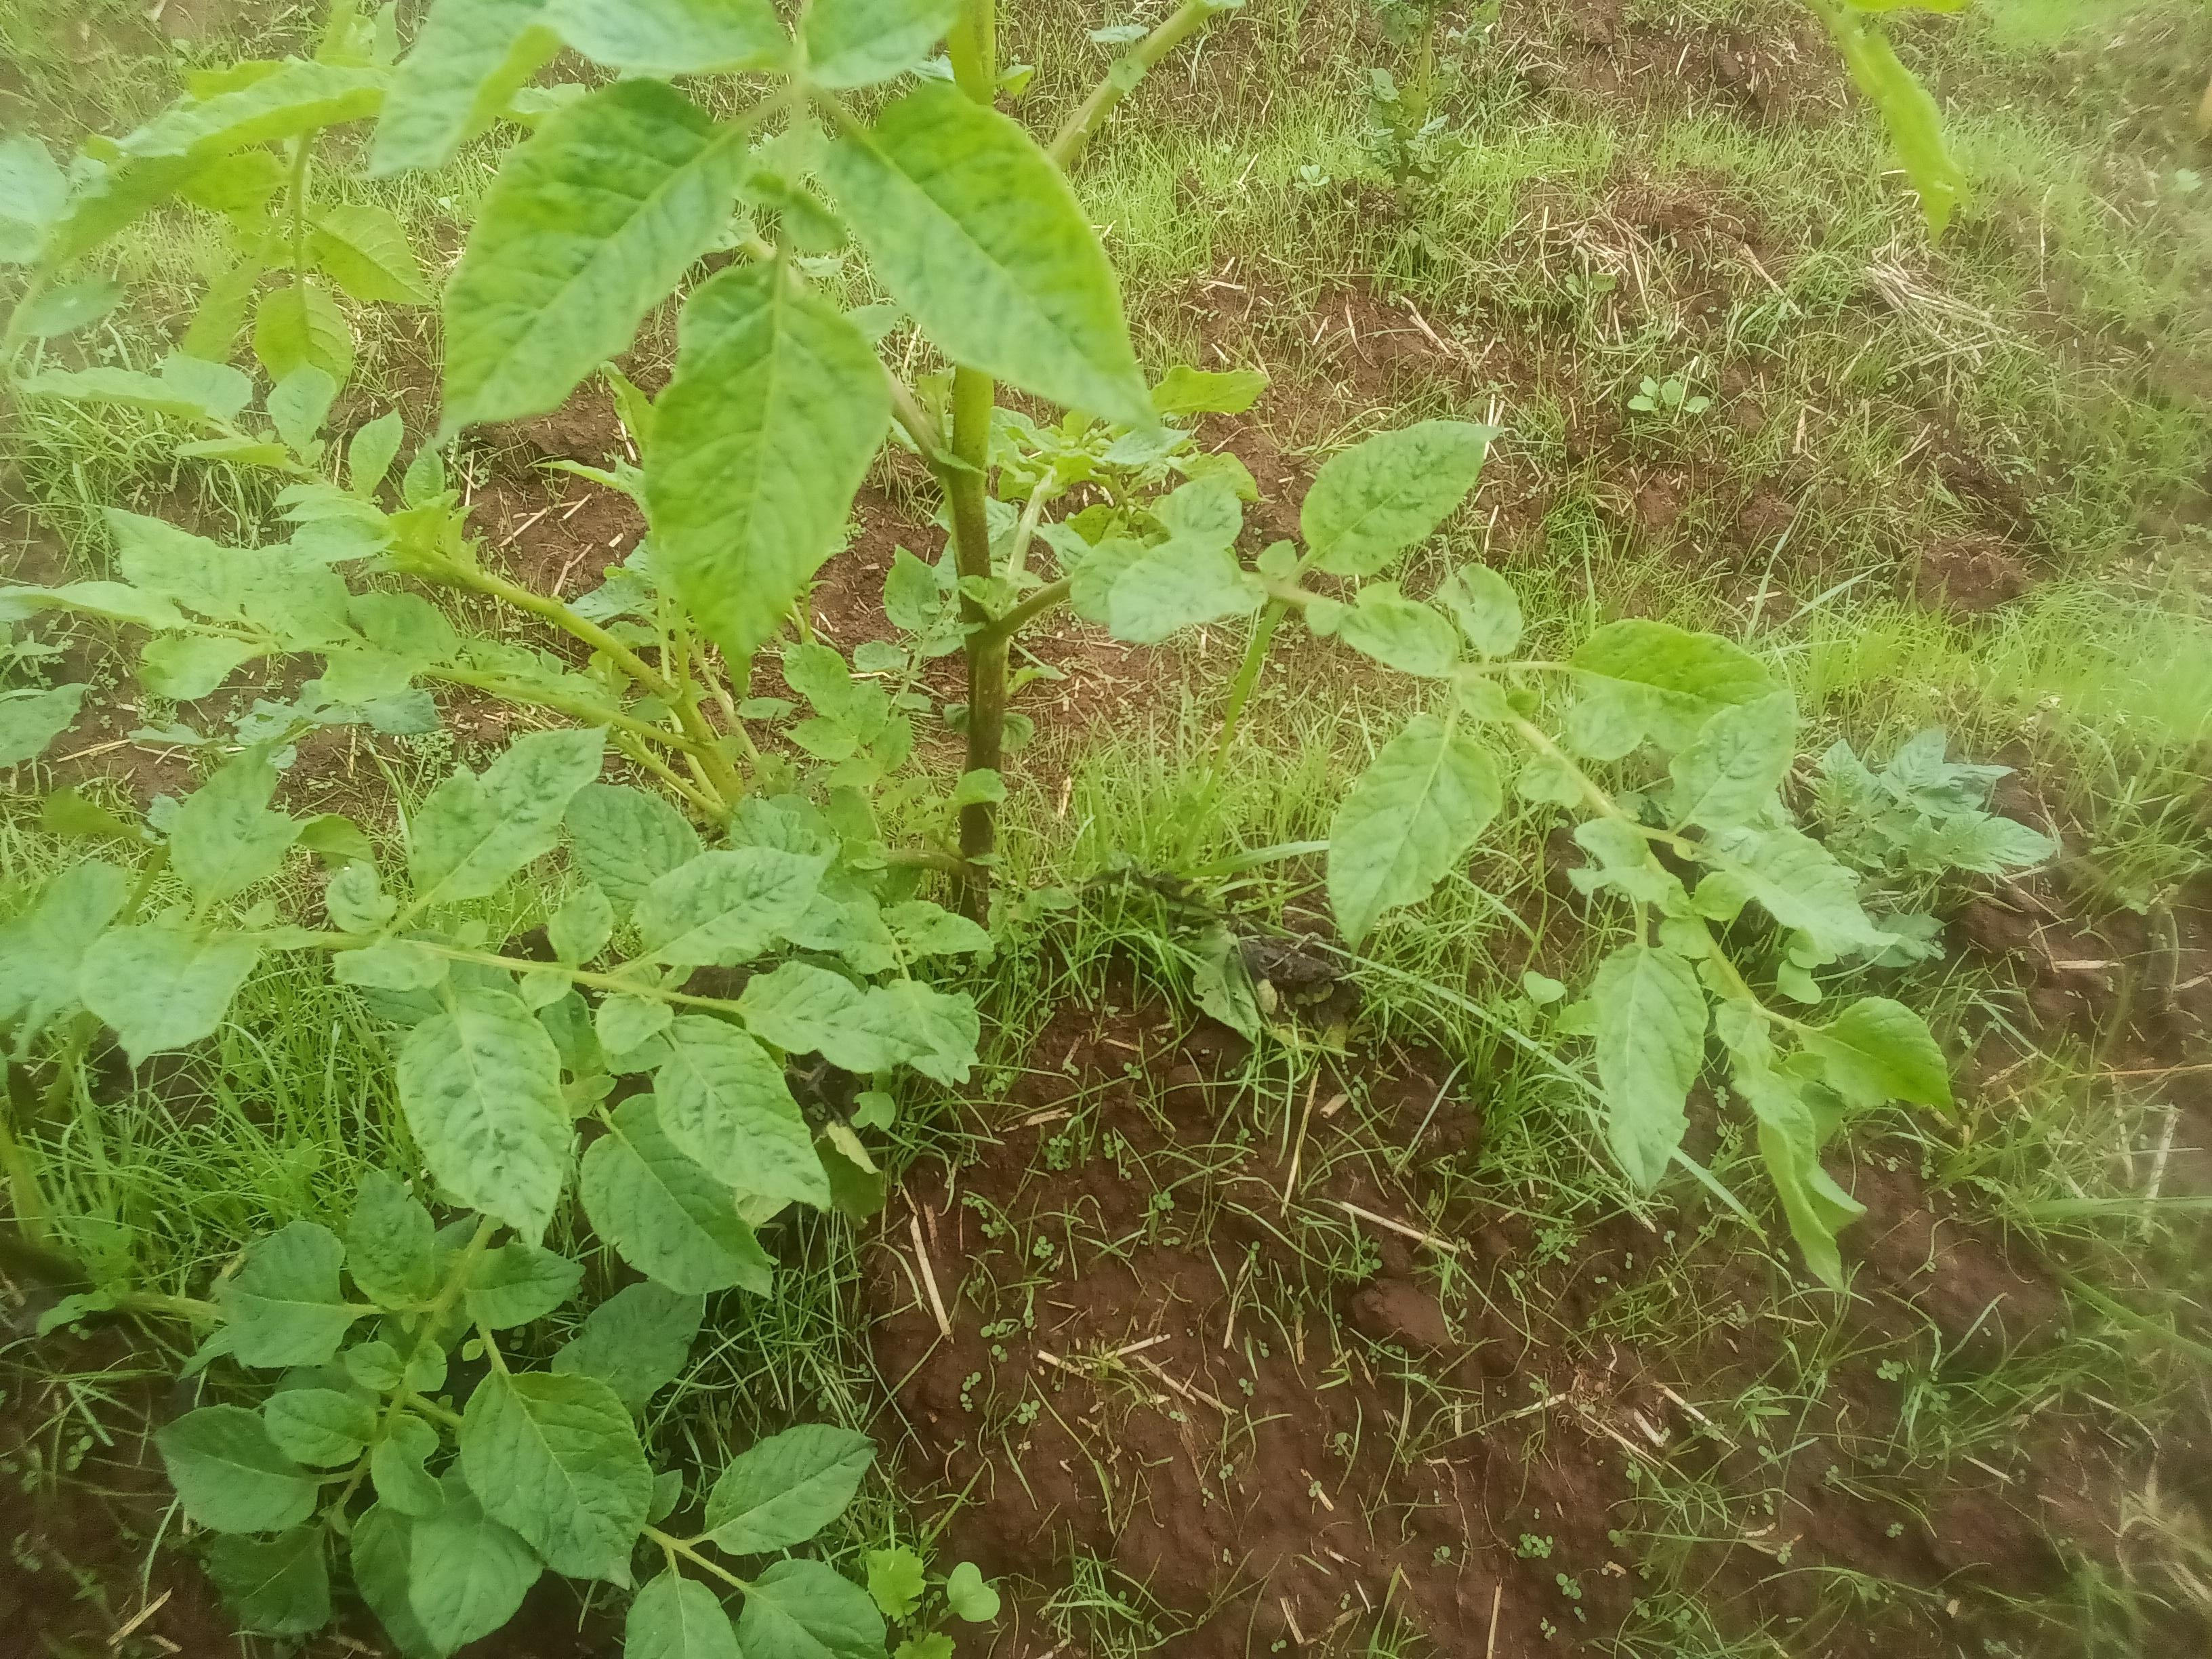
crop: potato
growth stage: flowering
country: Kenya
